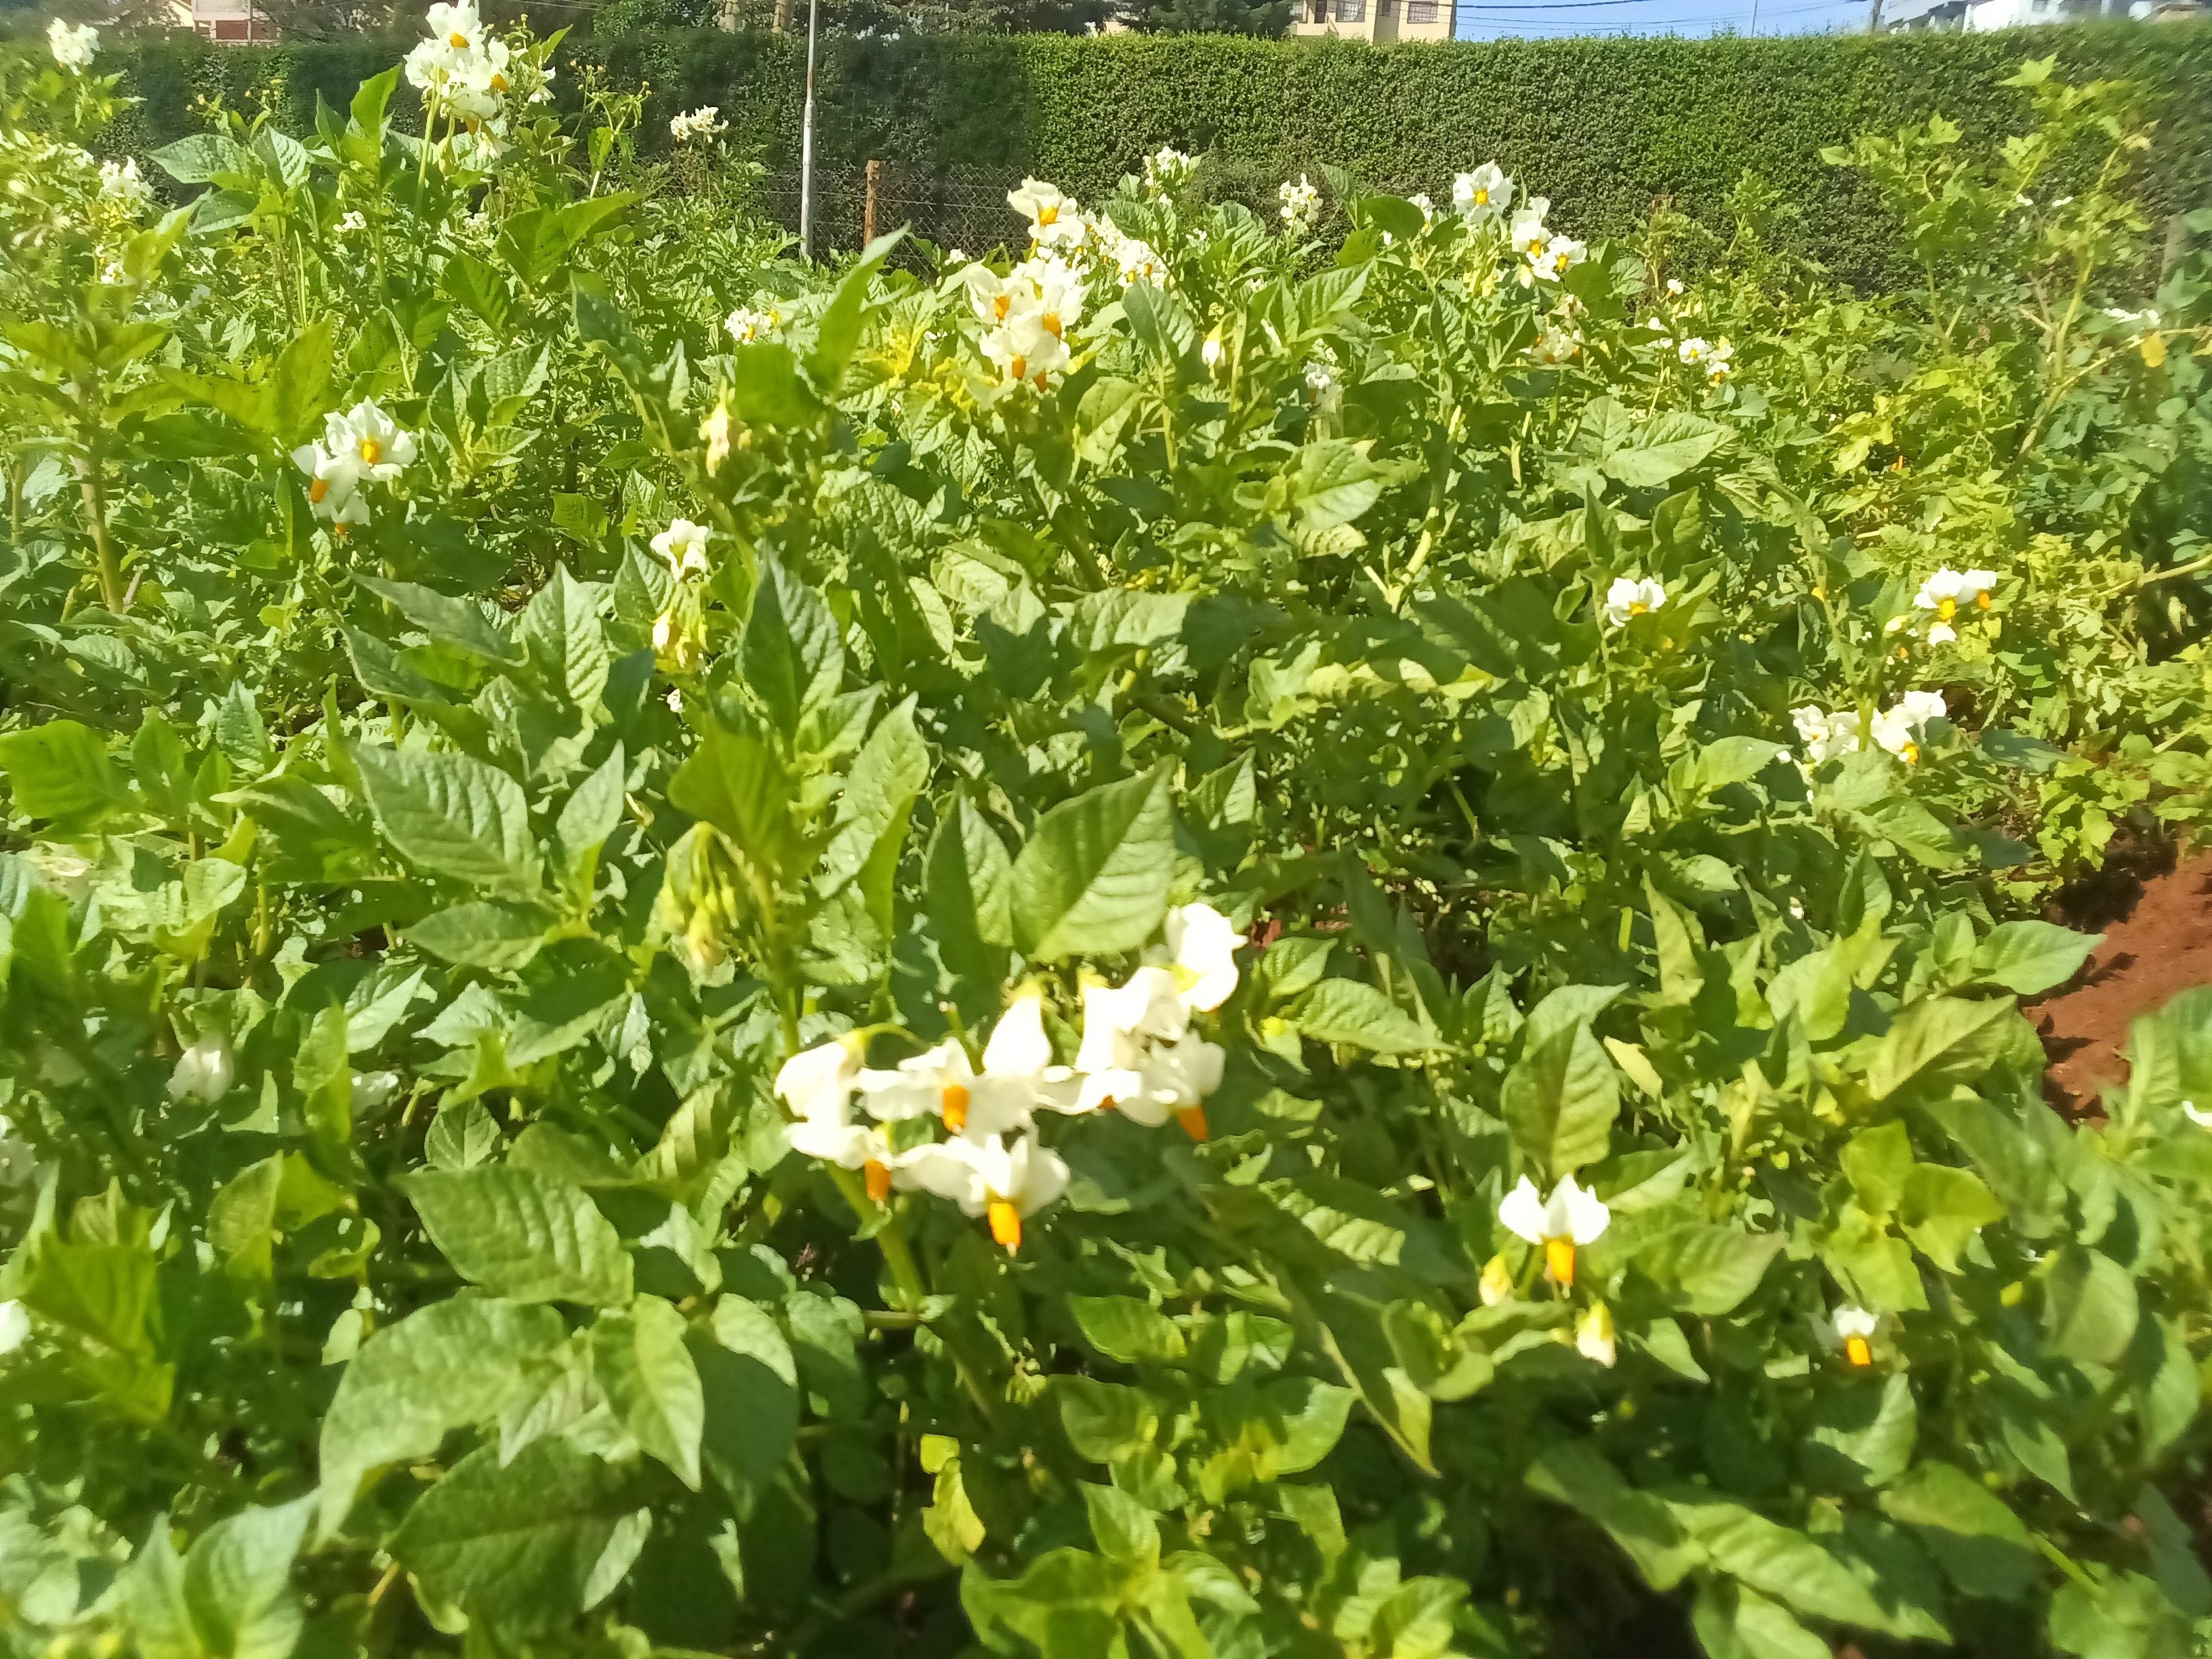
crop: potato
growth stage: flowering
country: Kenya
